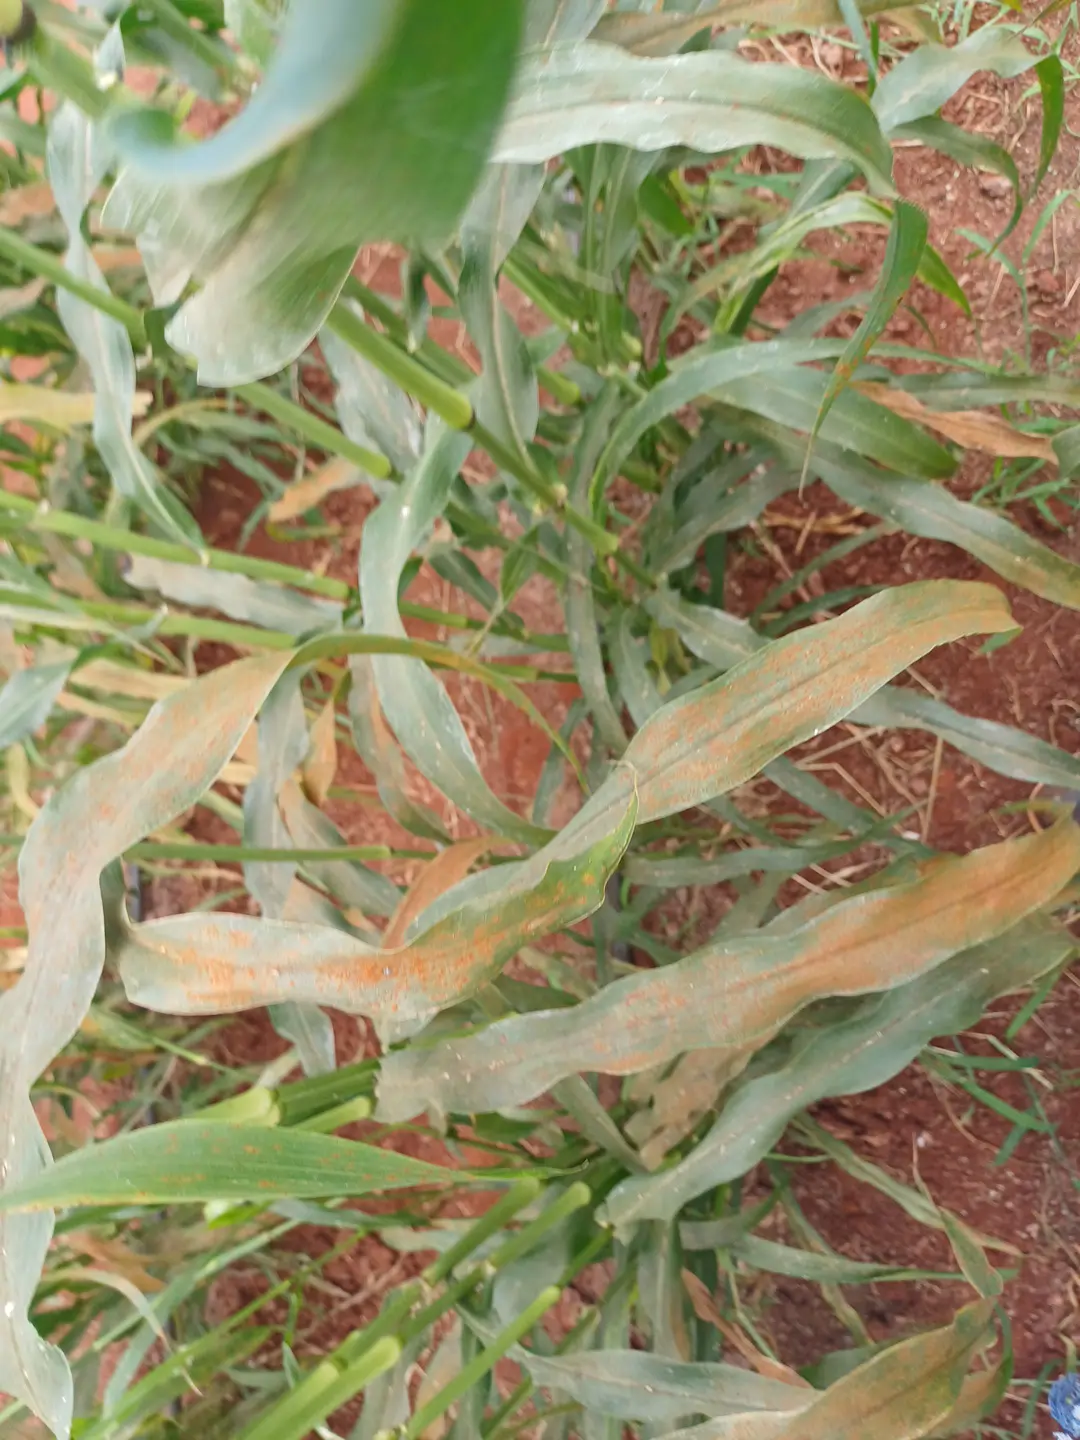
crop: pearl millet
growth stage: filling grain
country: Kenya
